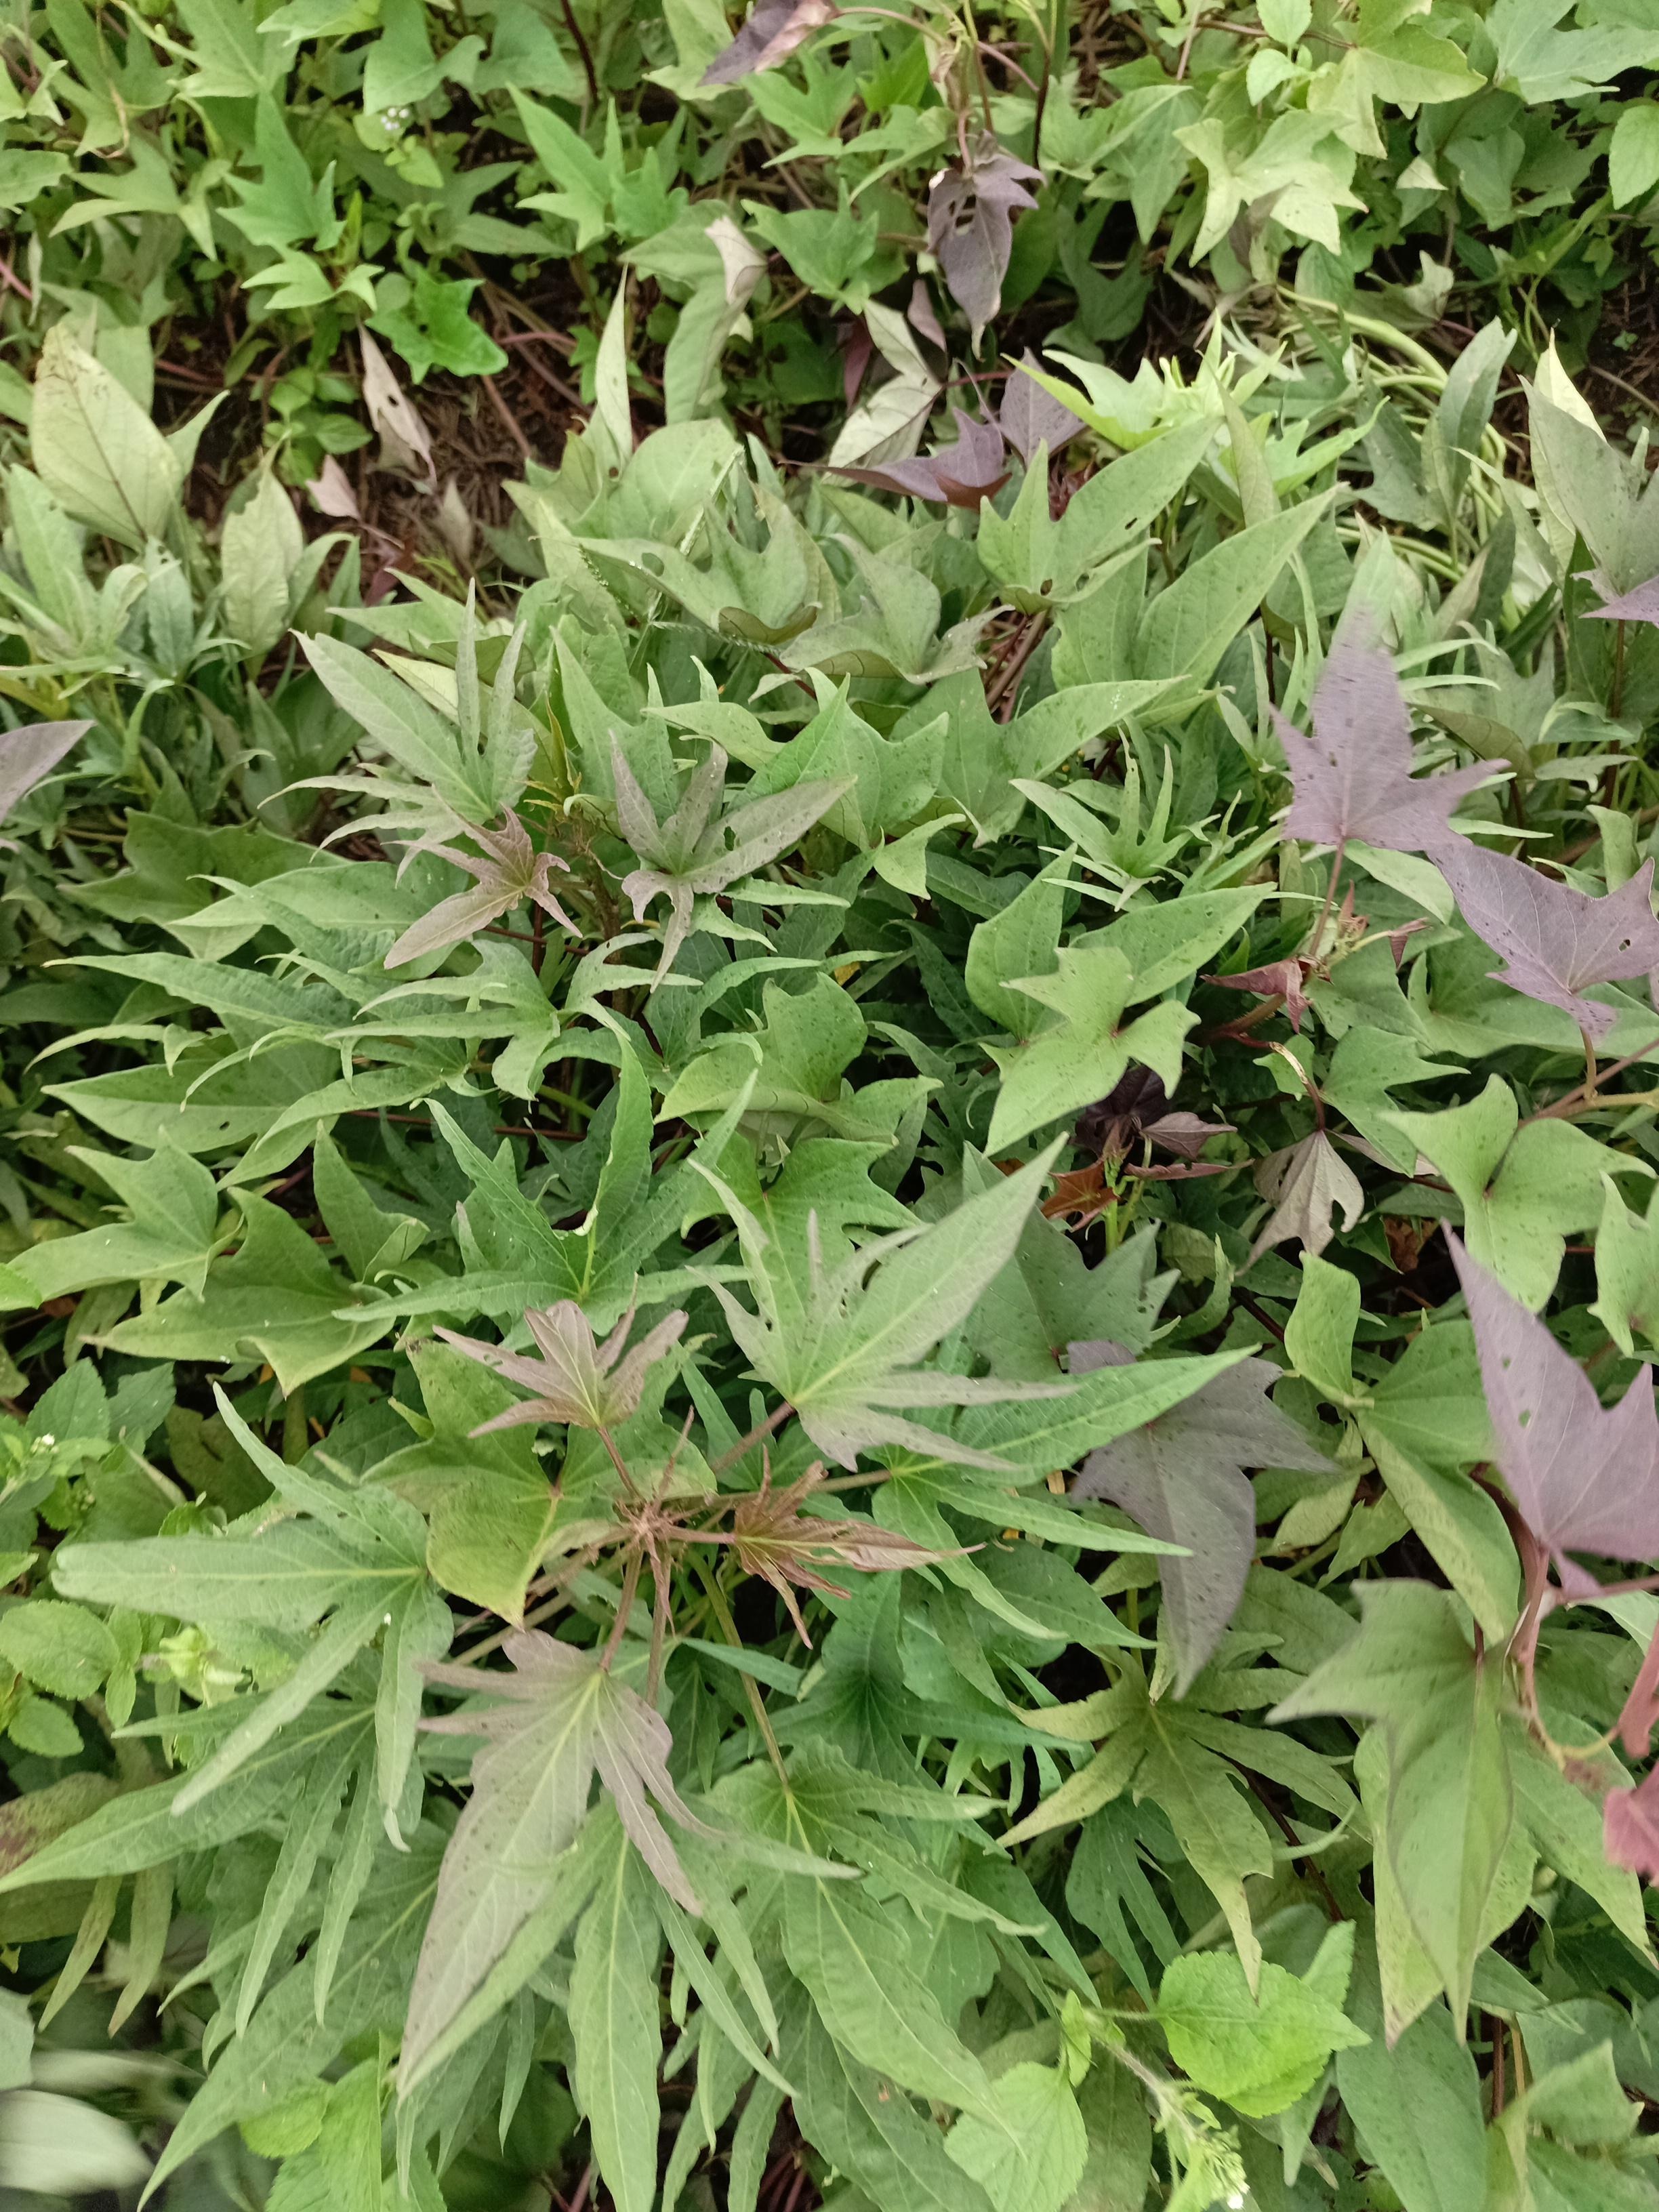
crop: pearl millet
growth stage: heading tuber
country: Tanzania
